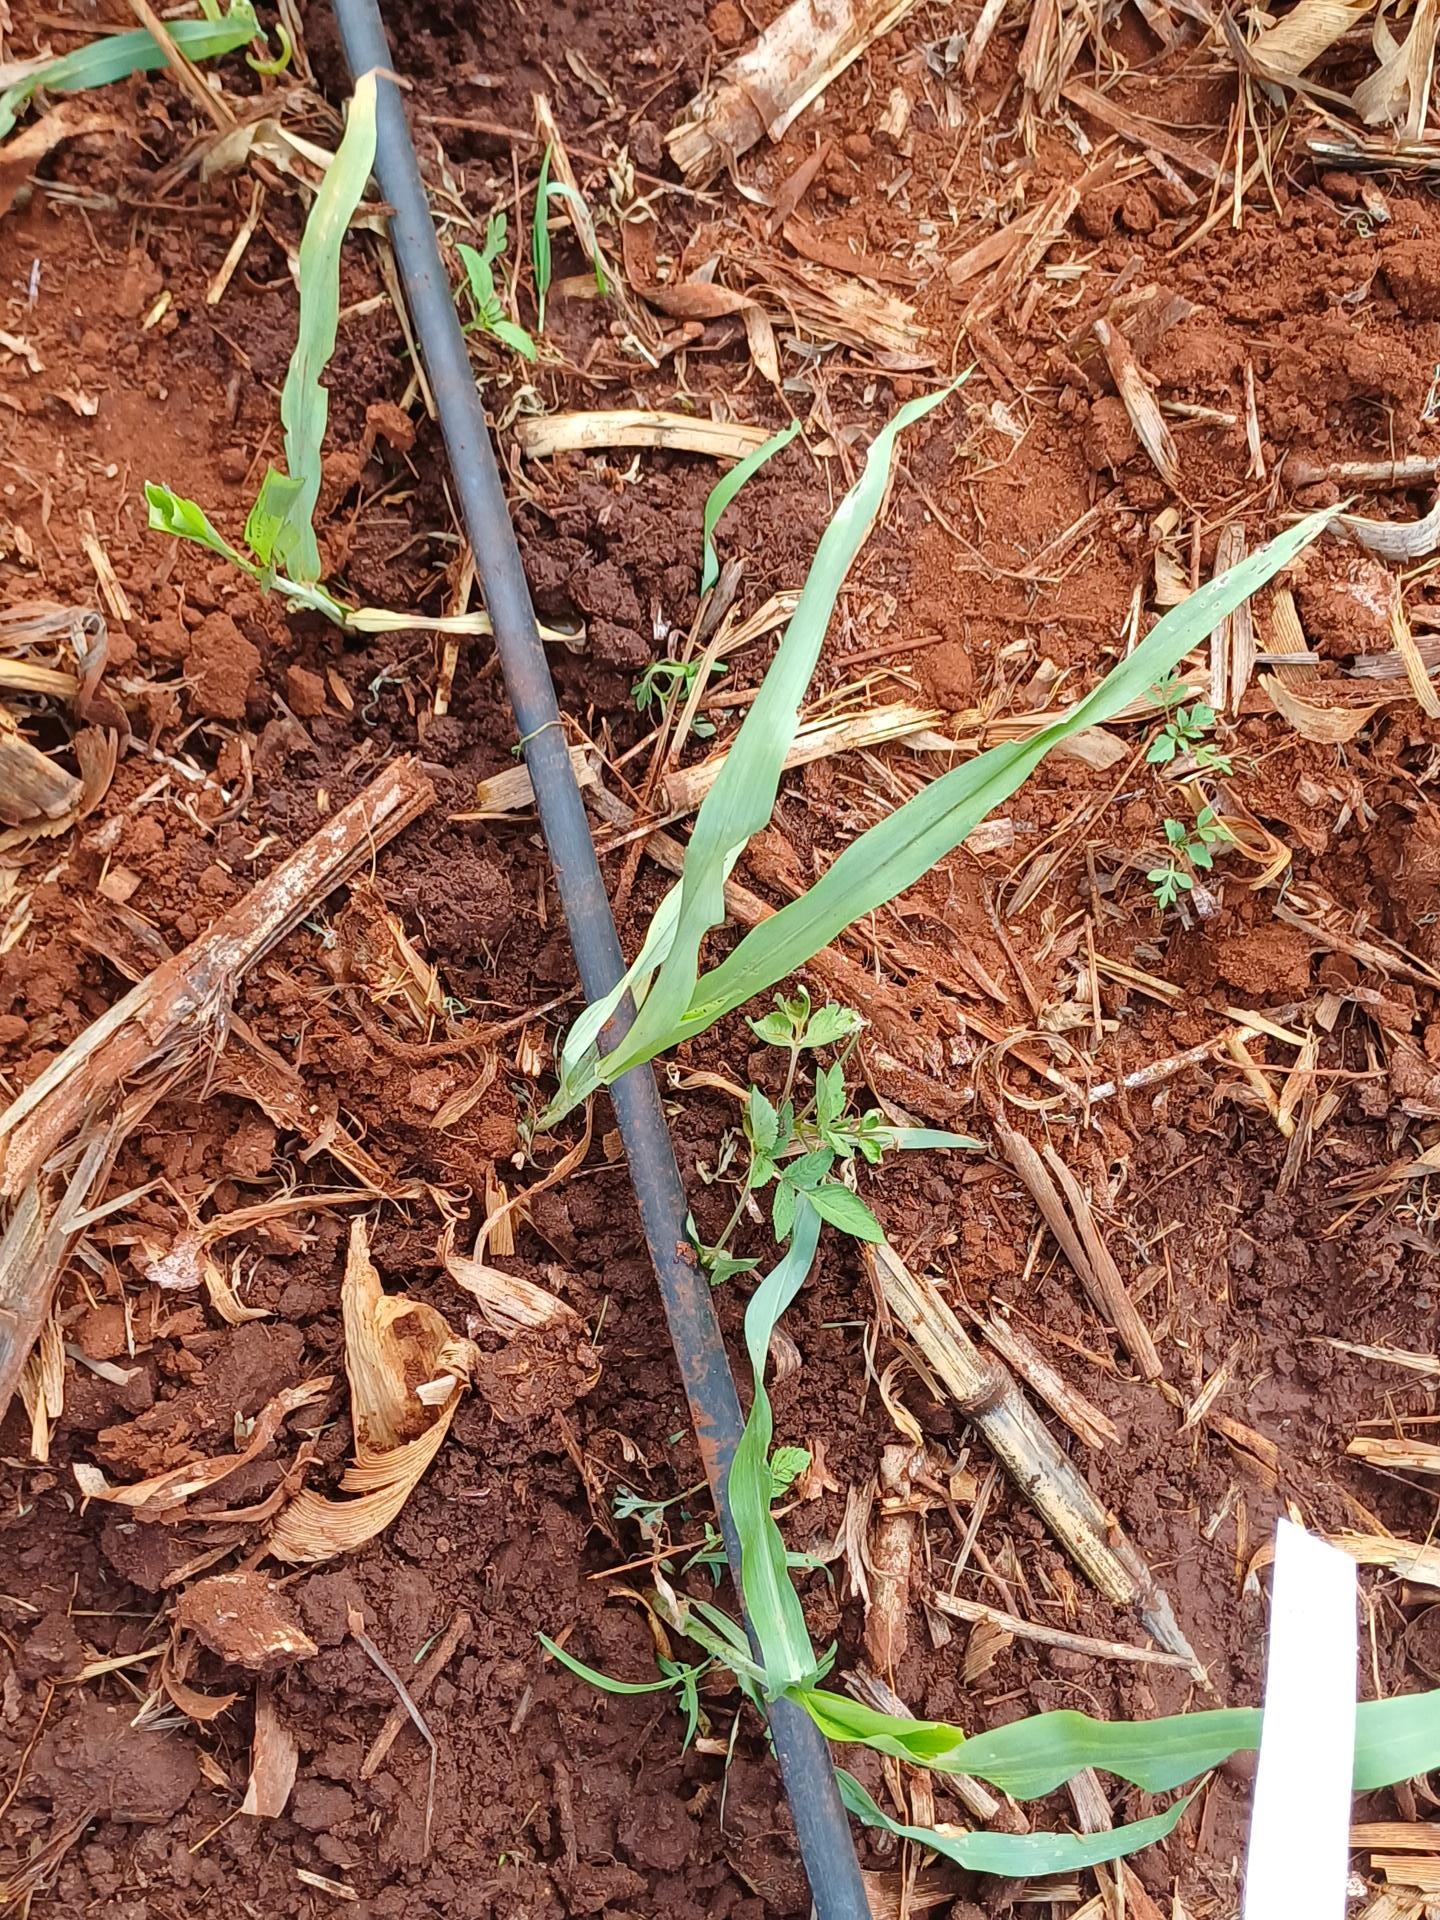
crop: sorghum
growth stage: vegetative
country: Kenya
